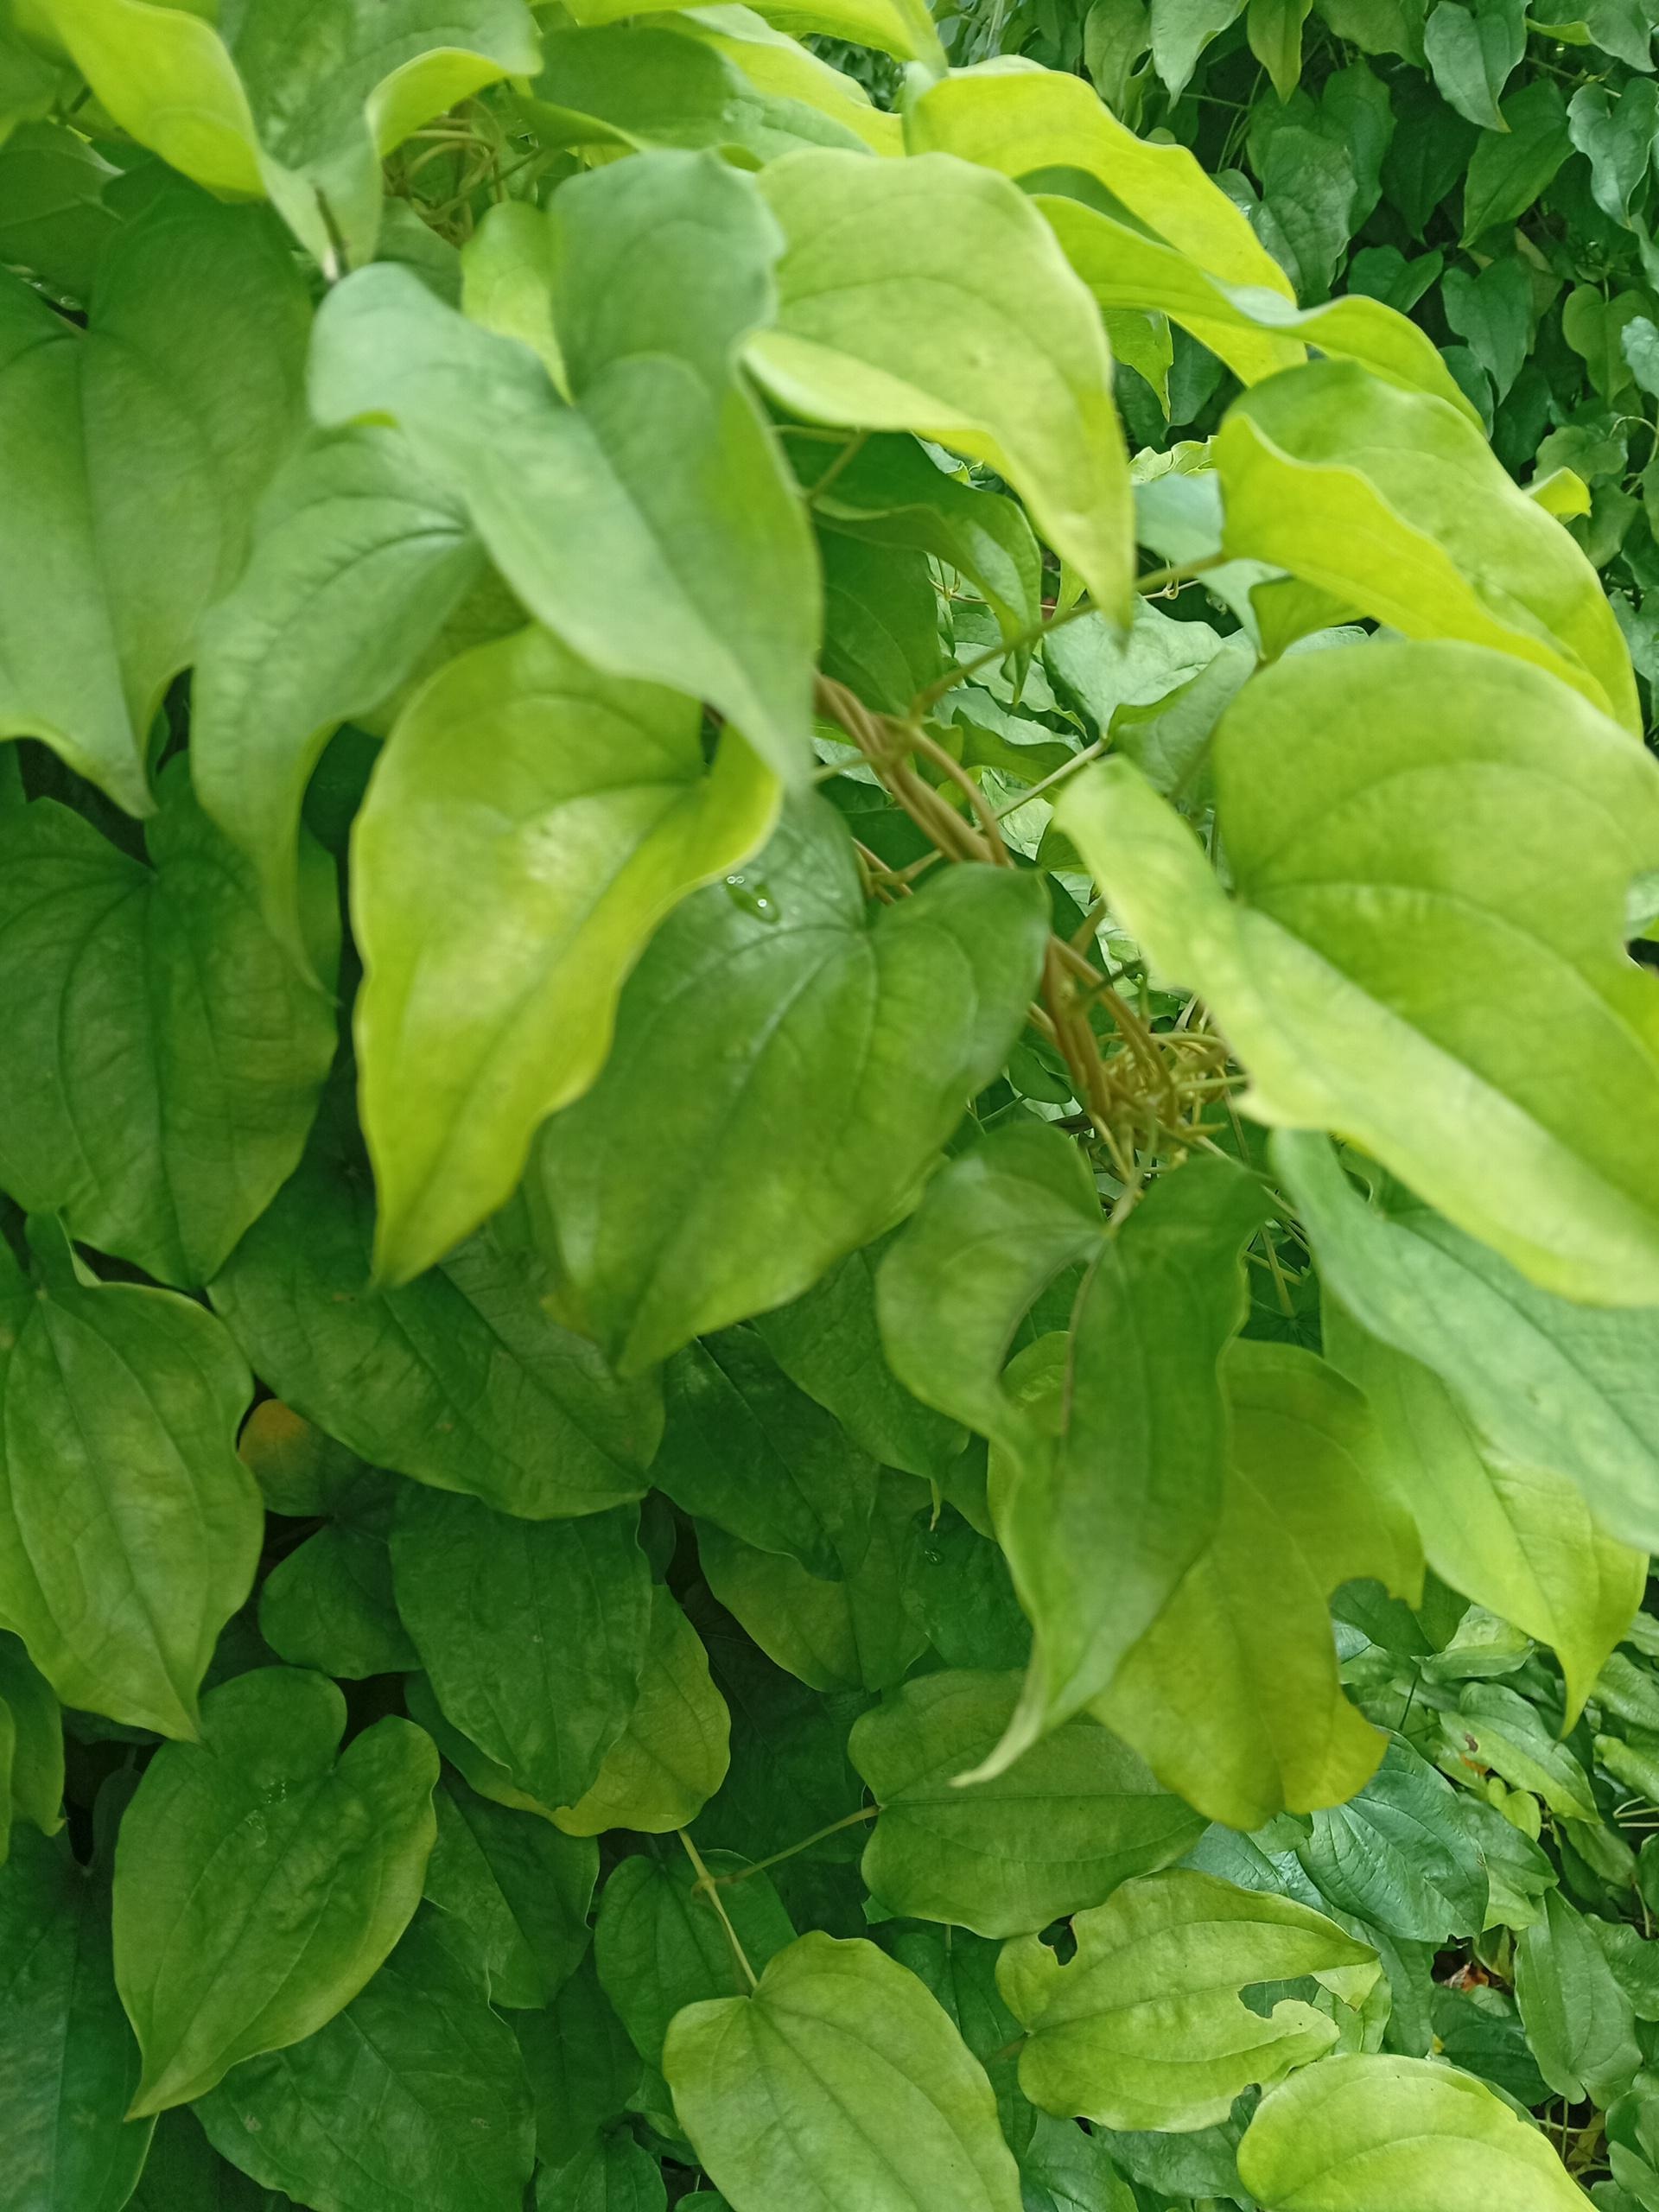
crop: yam
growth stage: vegetative
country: Nigeria
